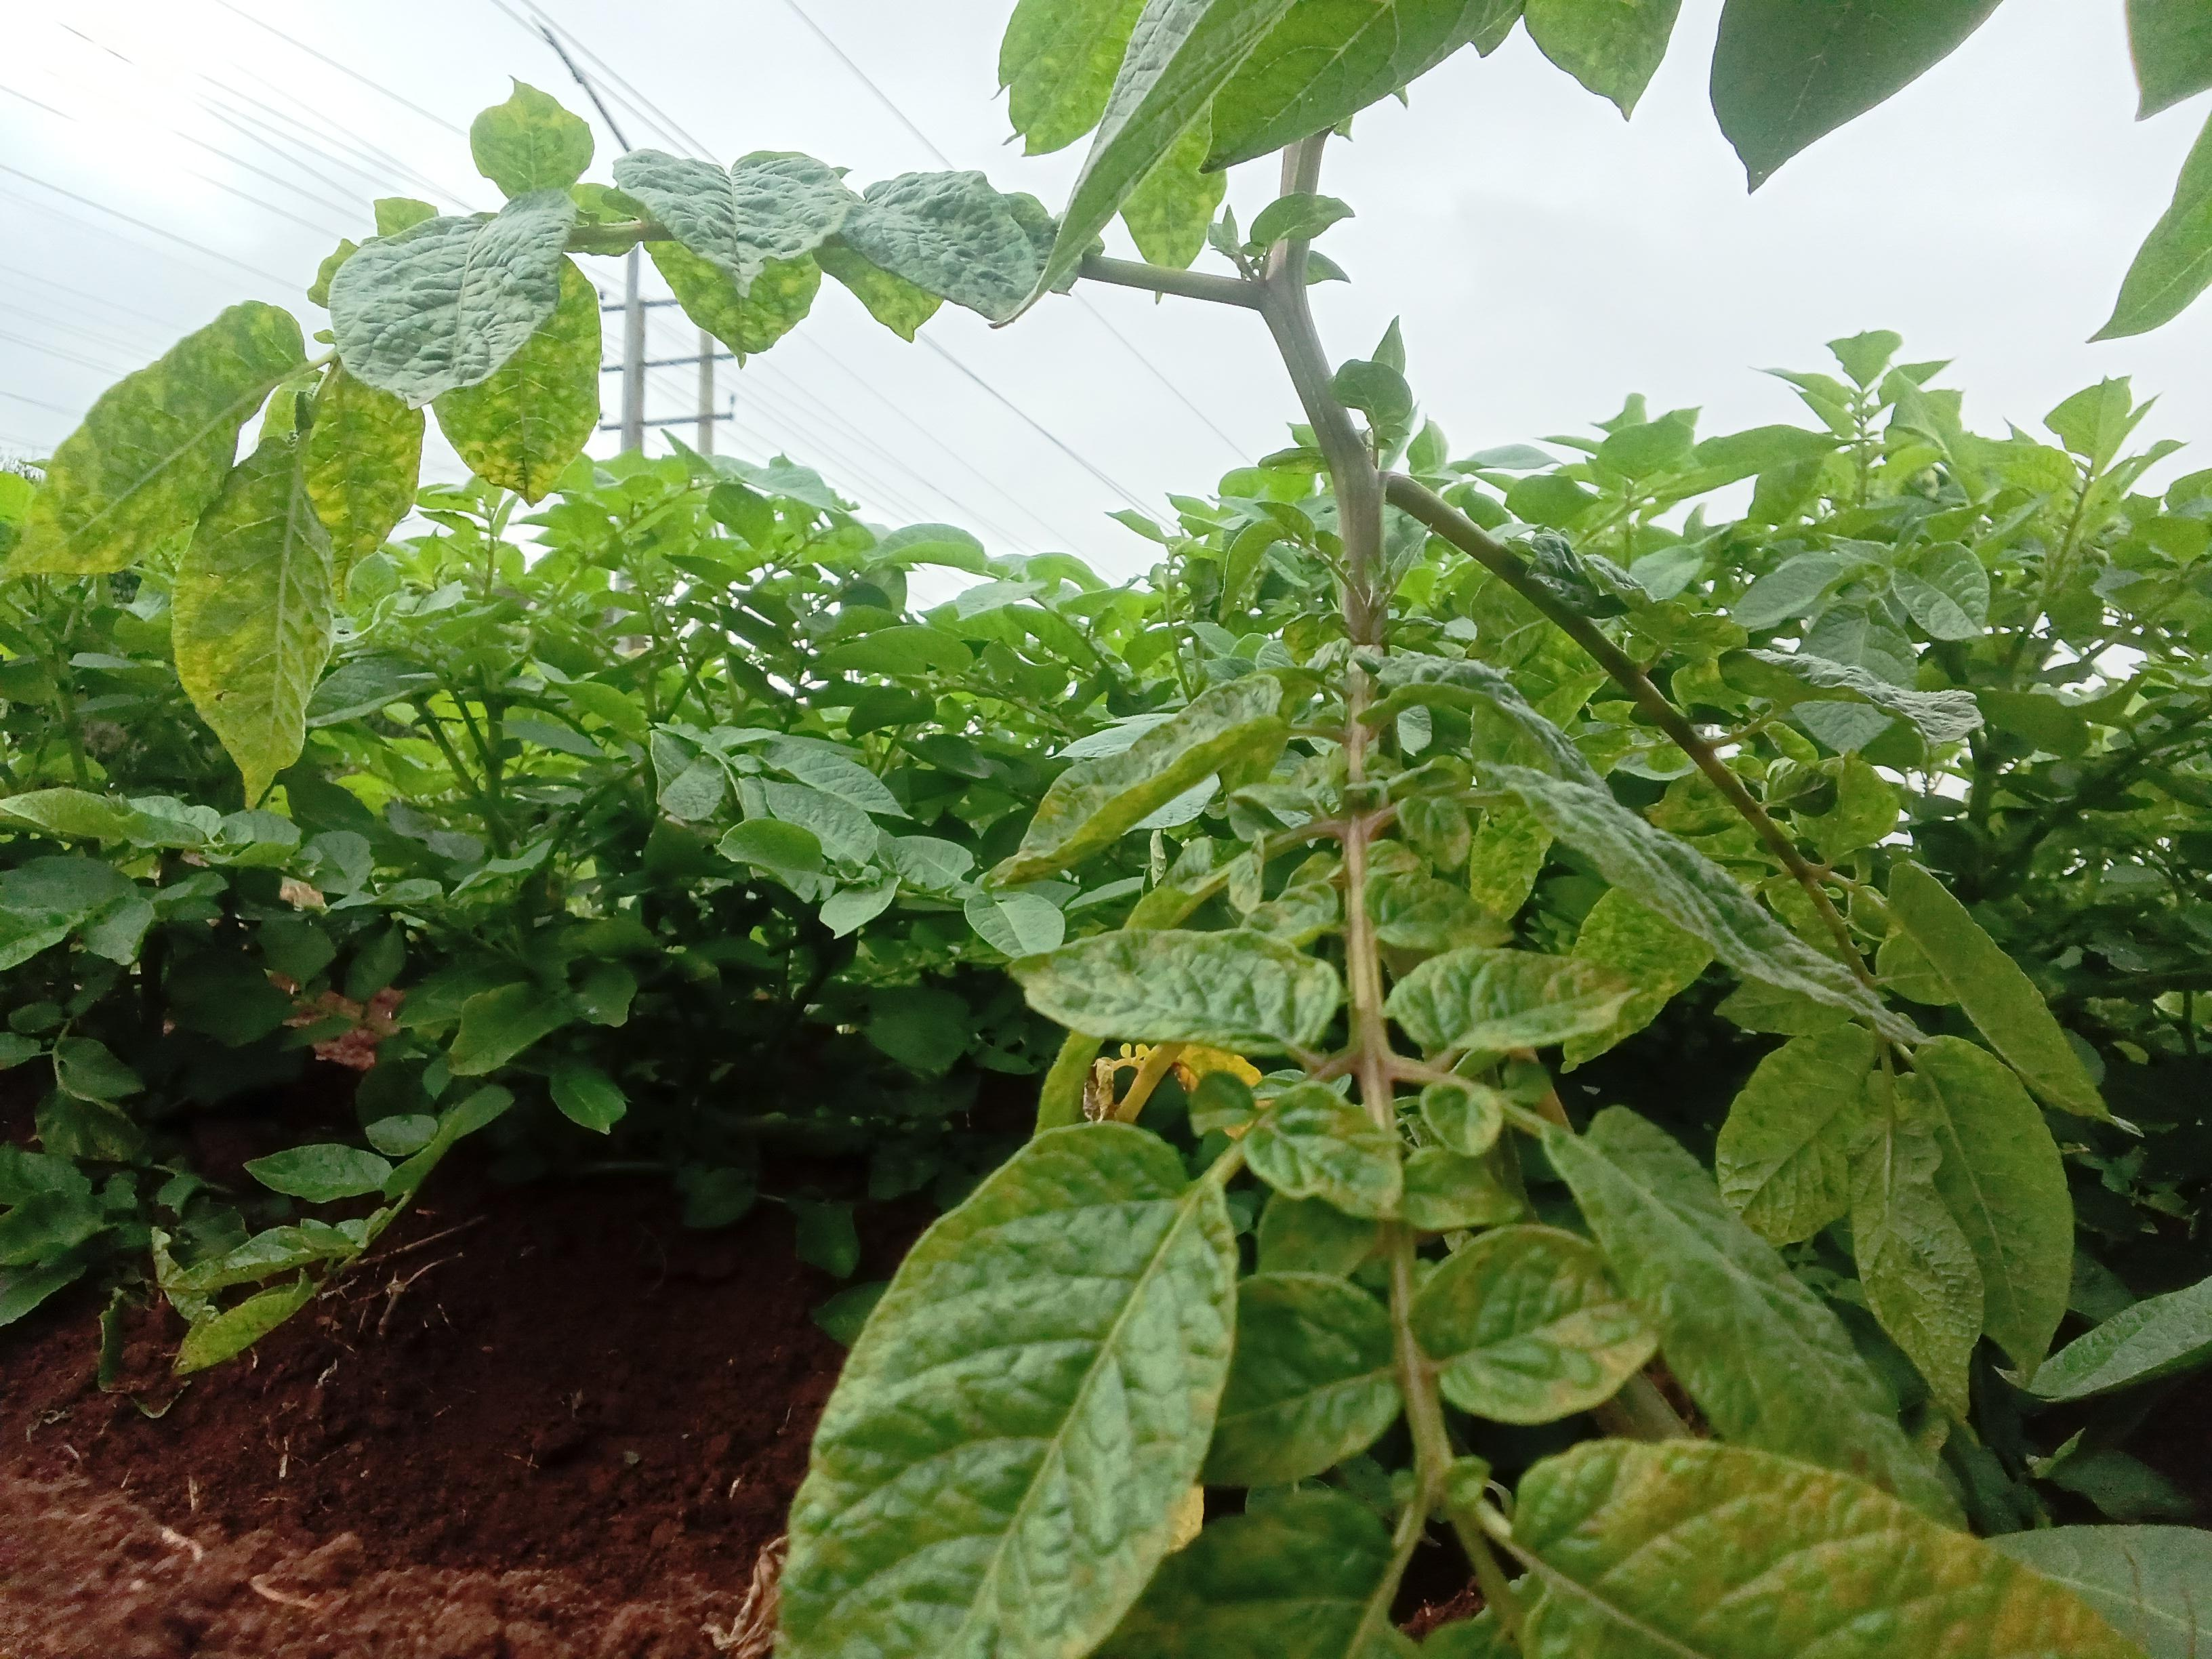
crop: potato
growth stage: vegetative
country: Kenya
